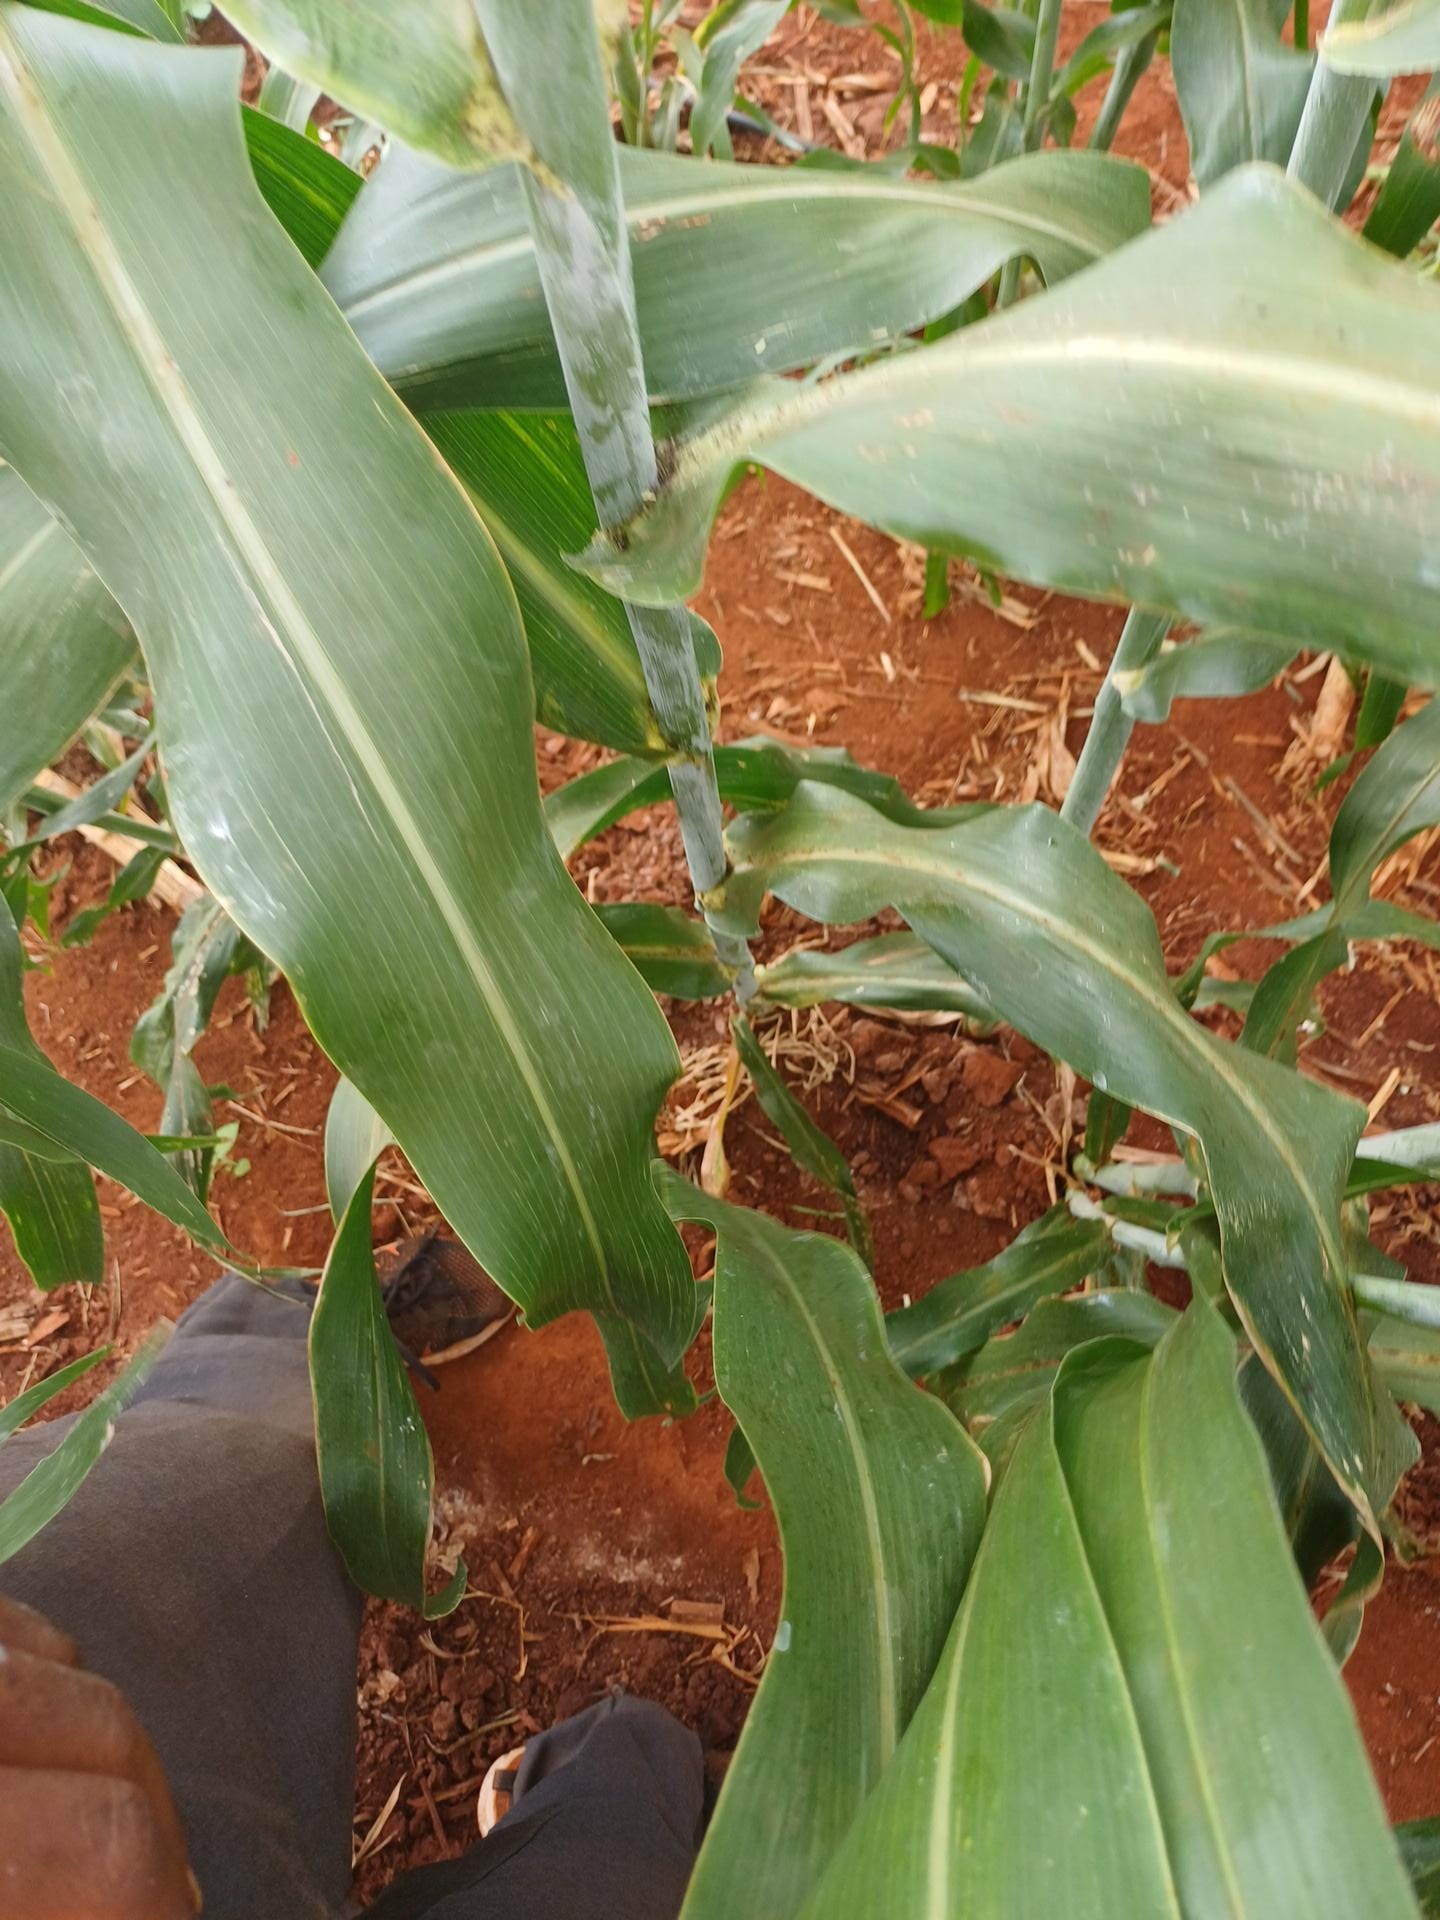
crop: sorghum
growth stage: heading tuber
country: Kenya
